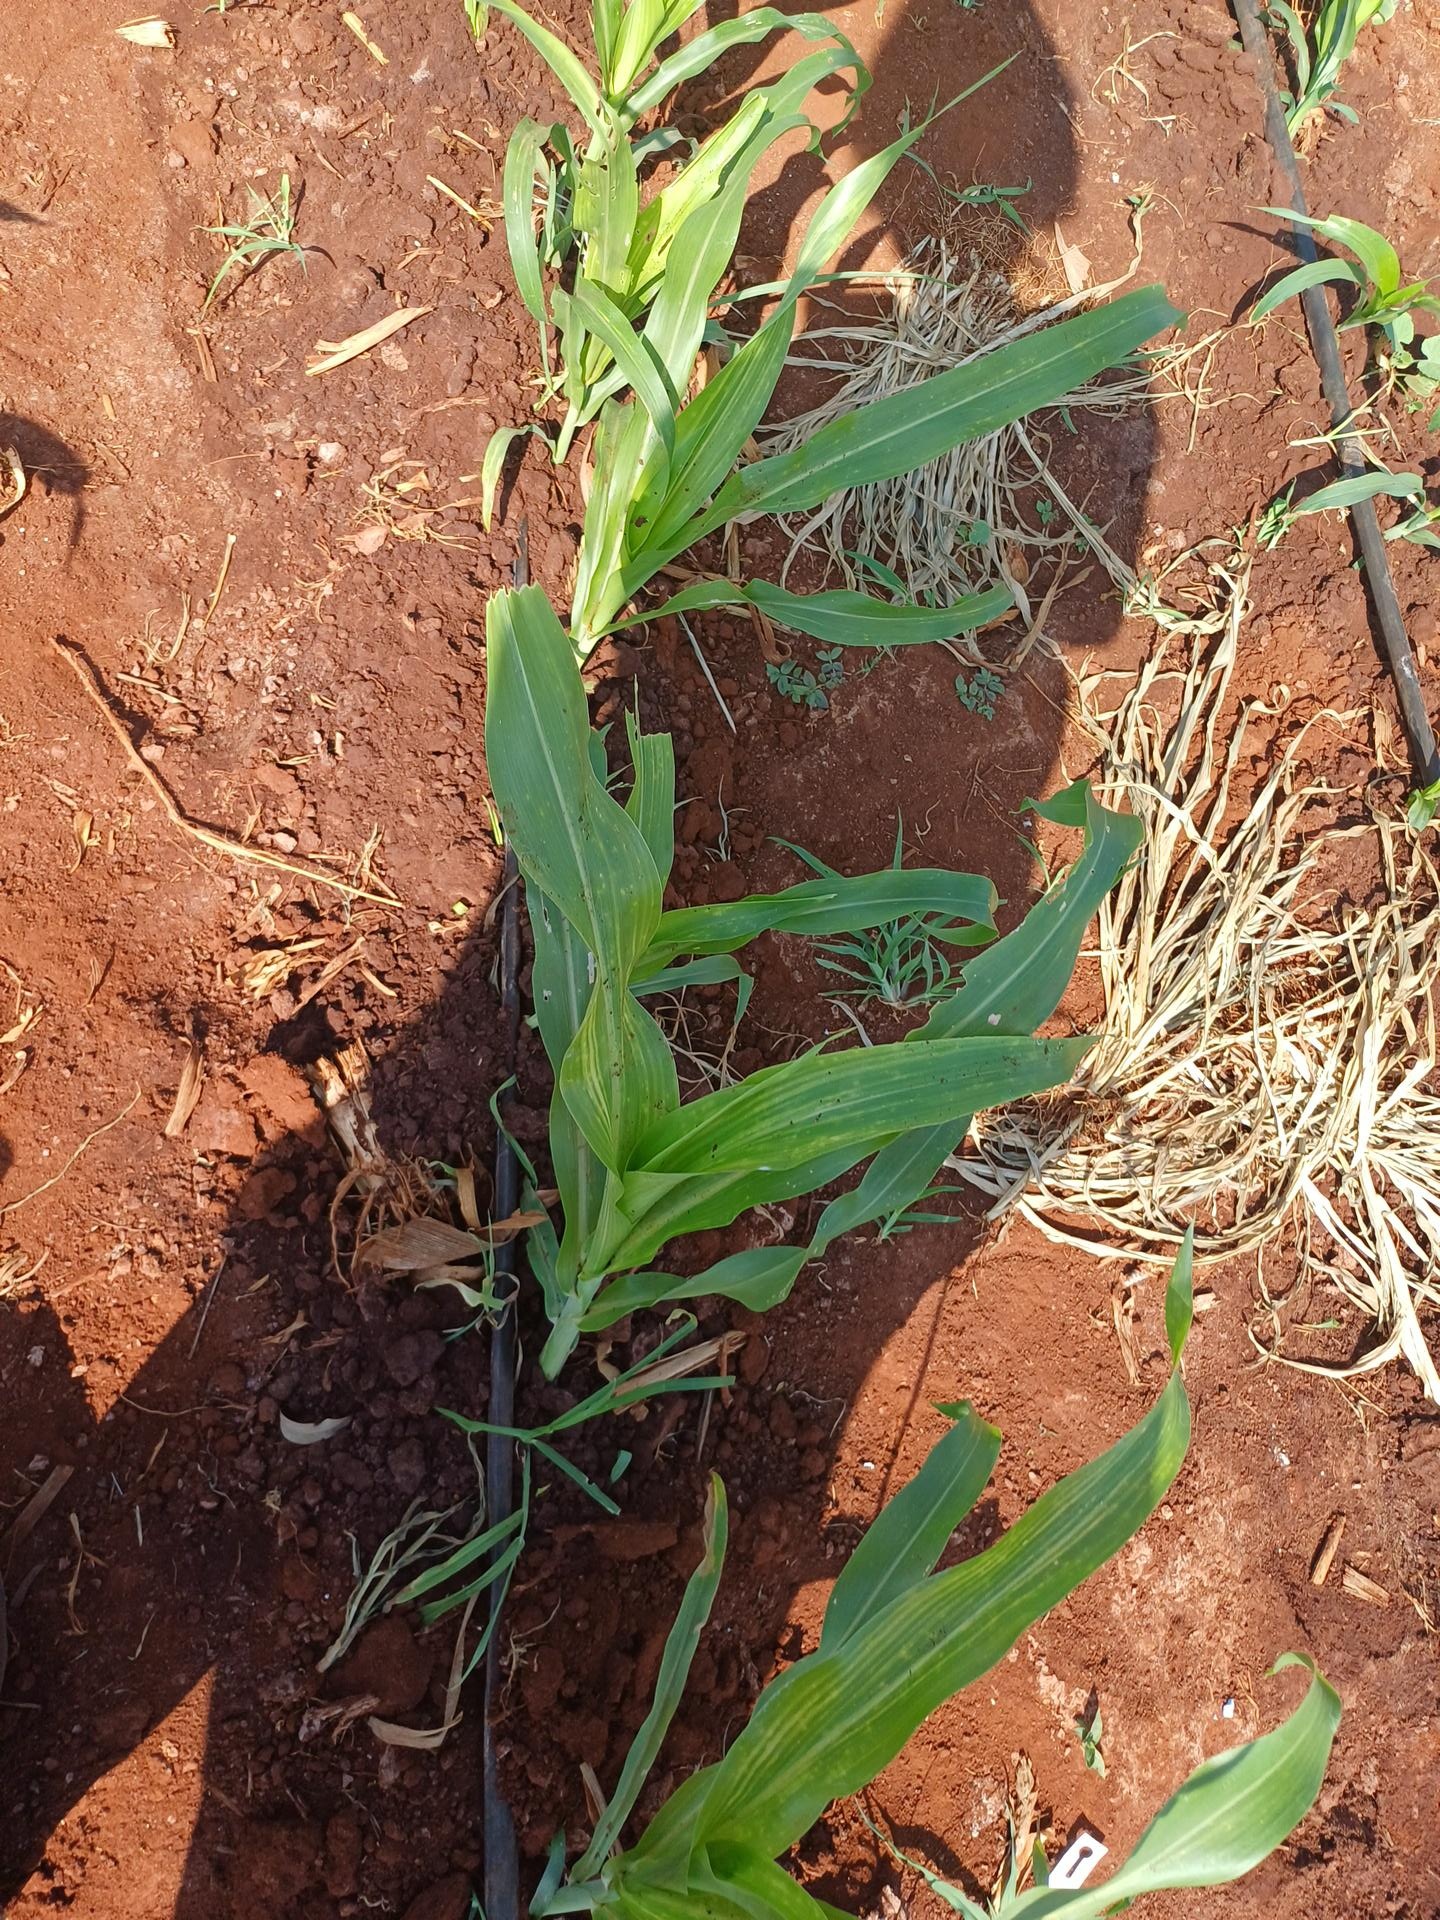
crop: sorghum
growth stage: vegetative
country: Kenya
